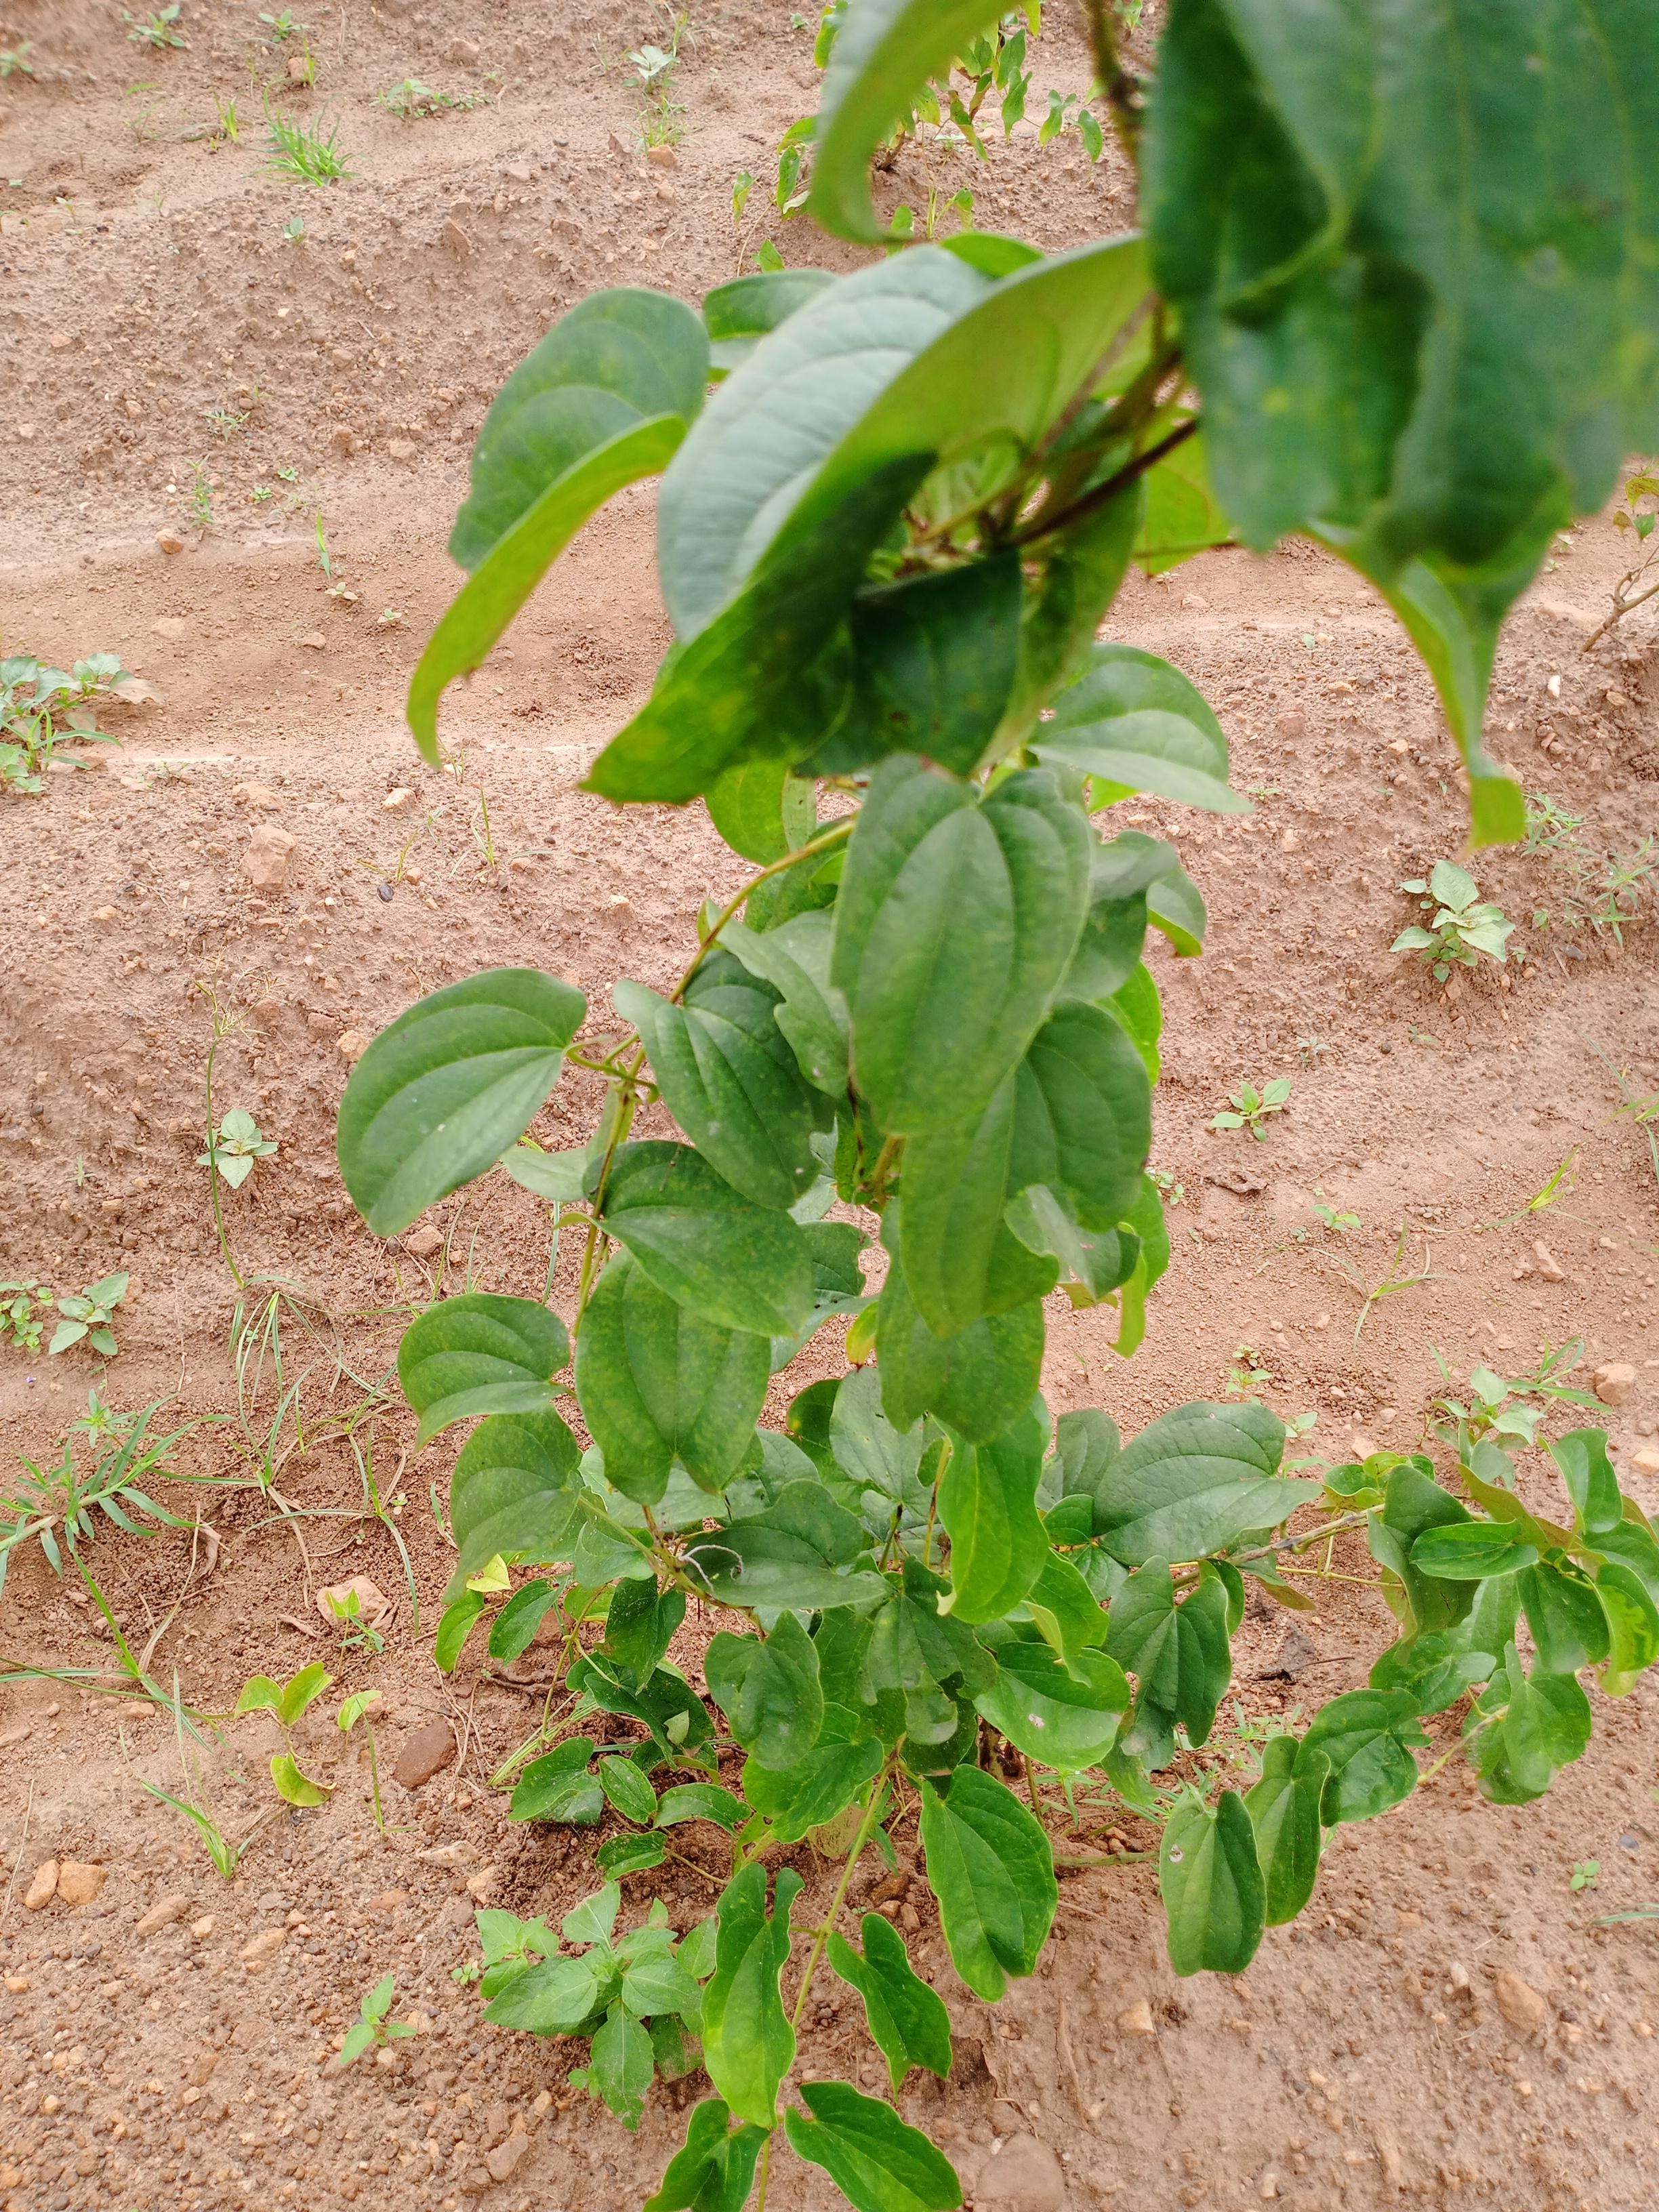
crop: yam
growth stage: vegetative
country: Nigeria
